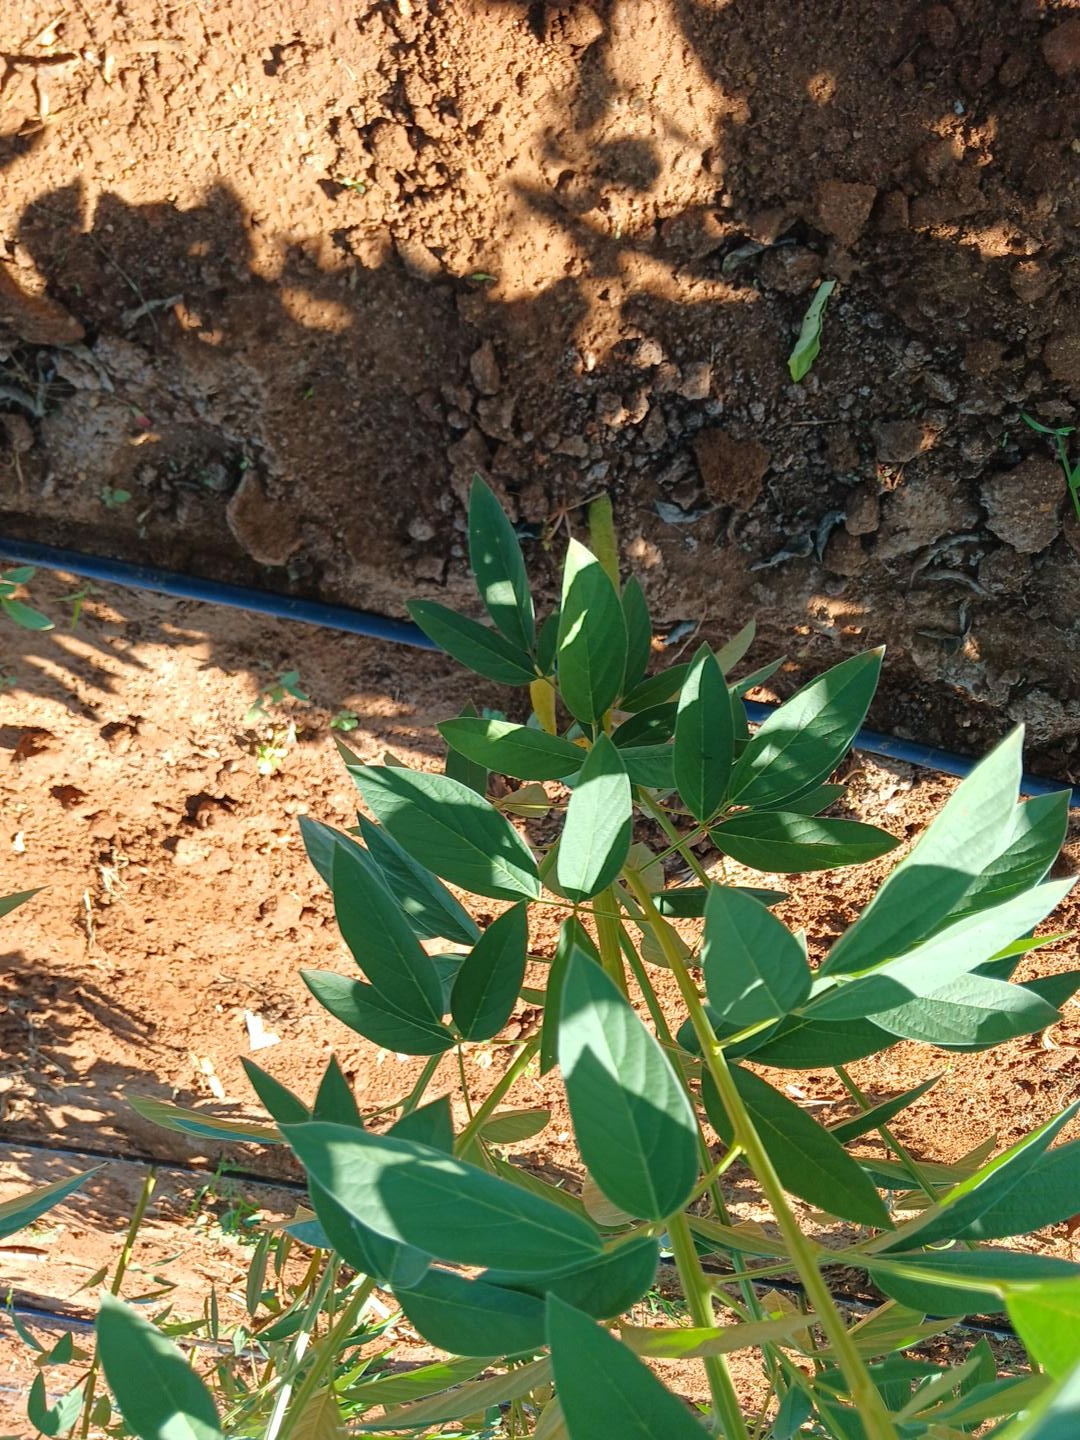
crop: pigeonpea
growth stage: flowering
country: Kenya
